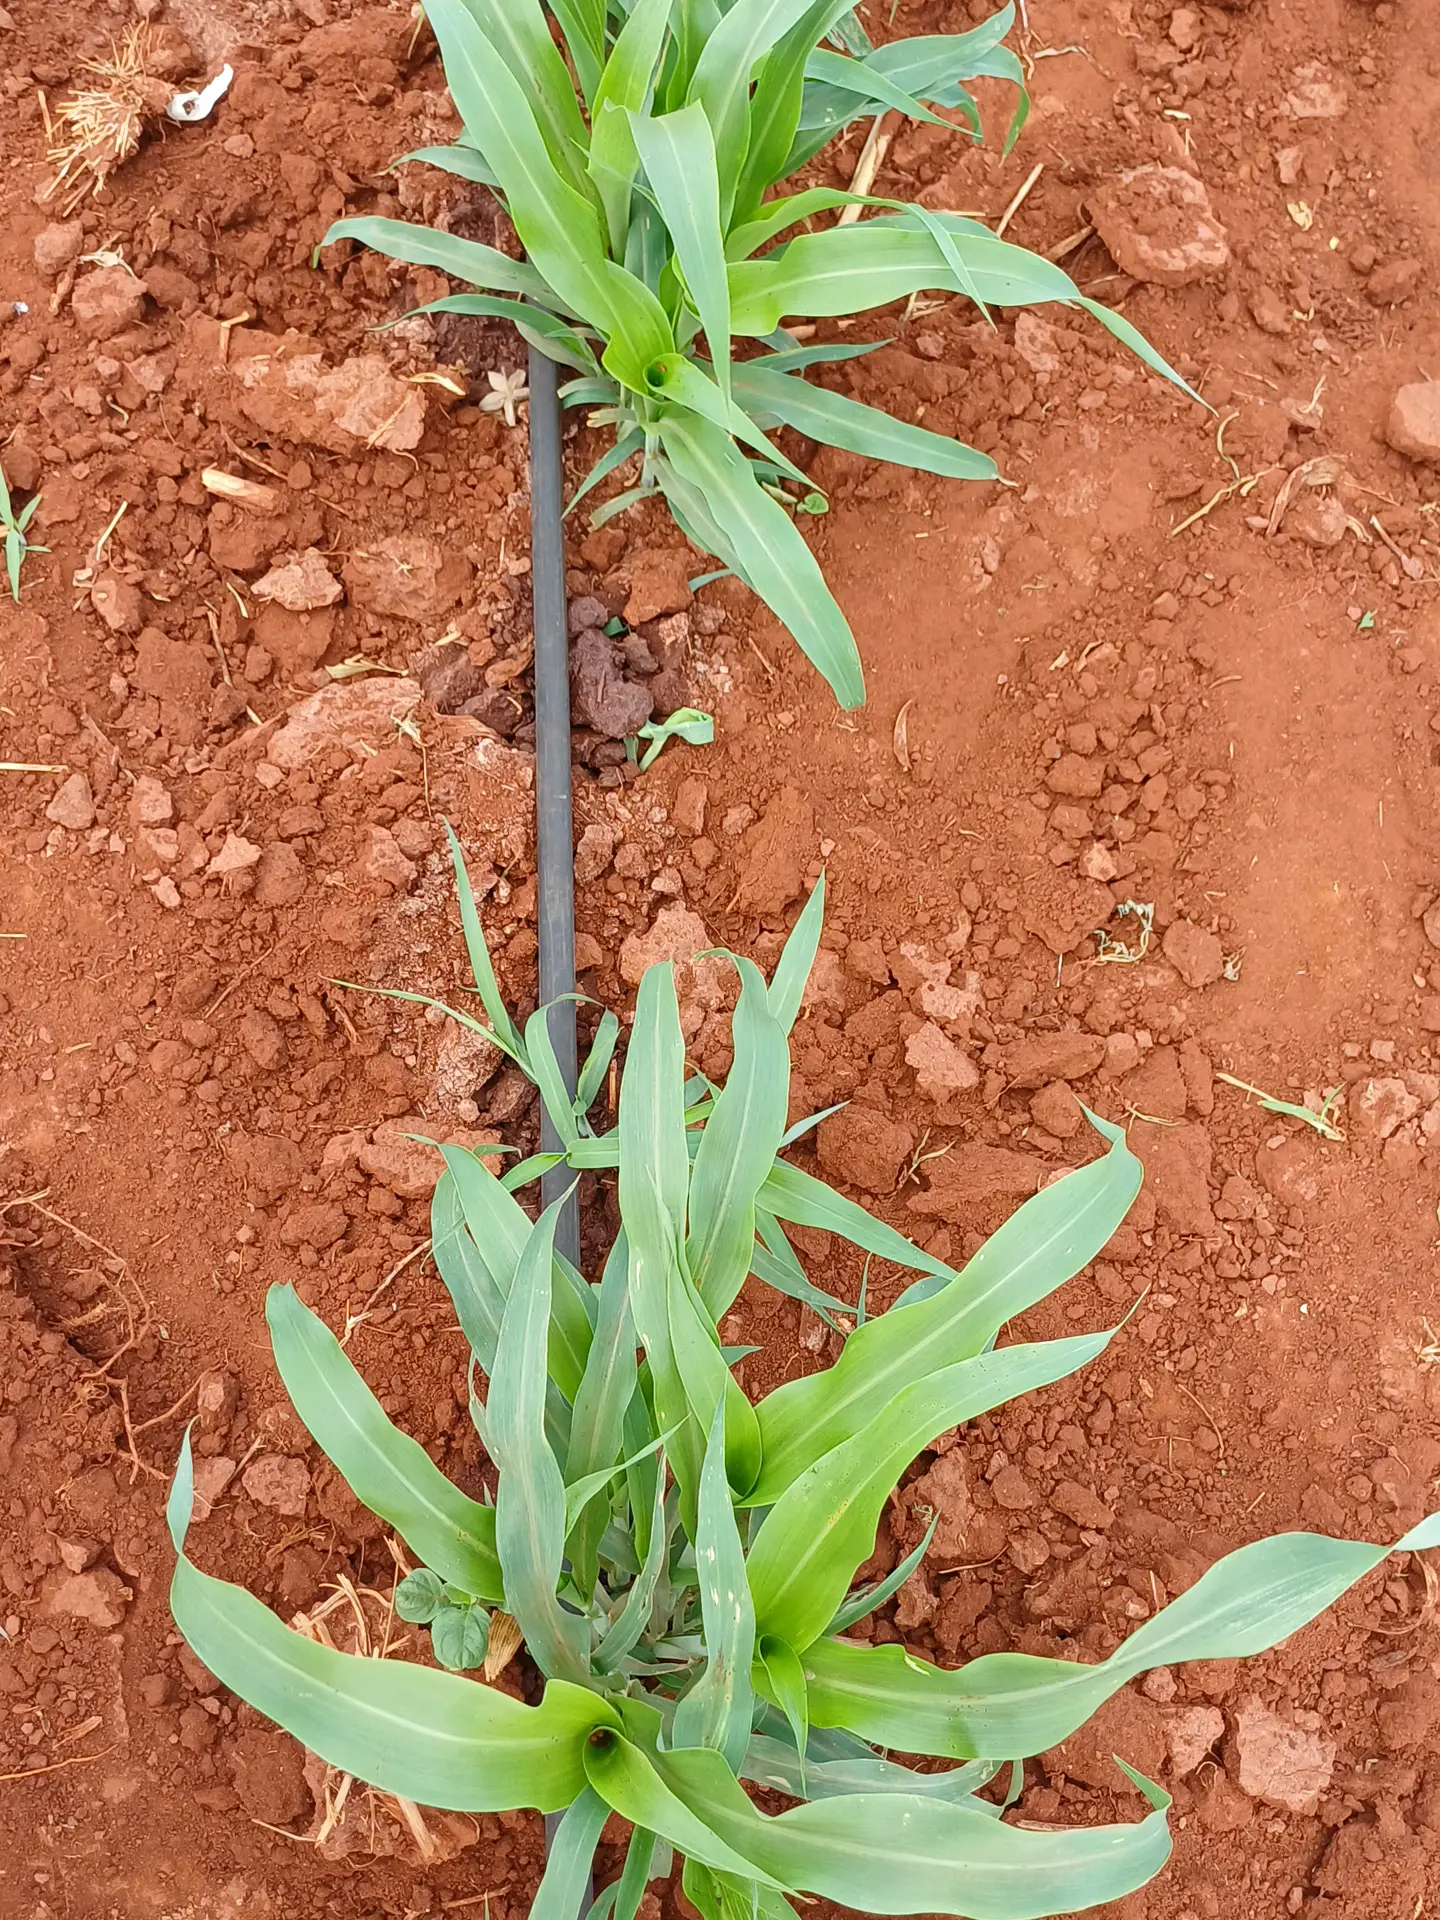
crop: sorghum
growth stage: vegetative
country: Kenya
